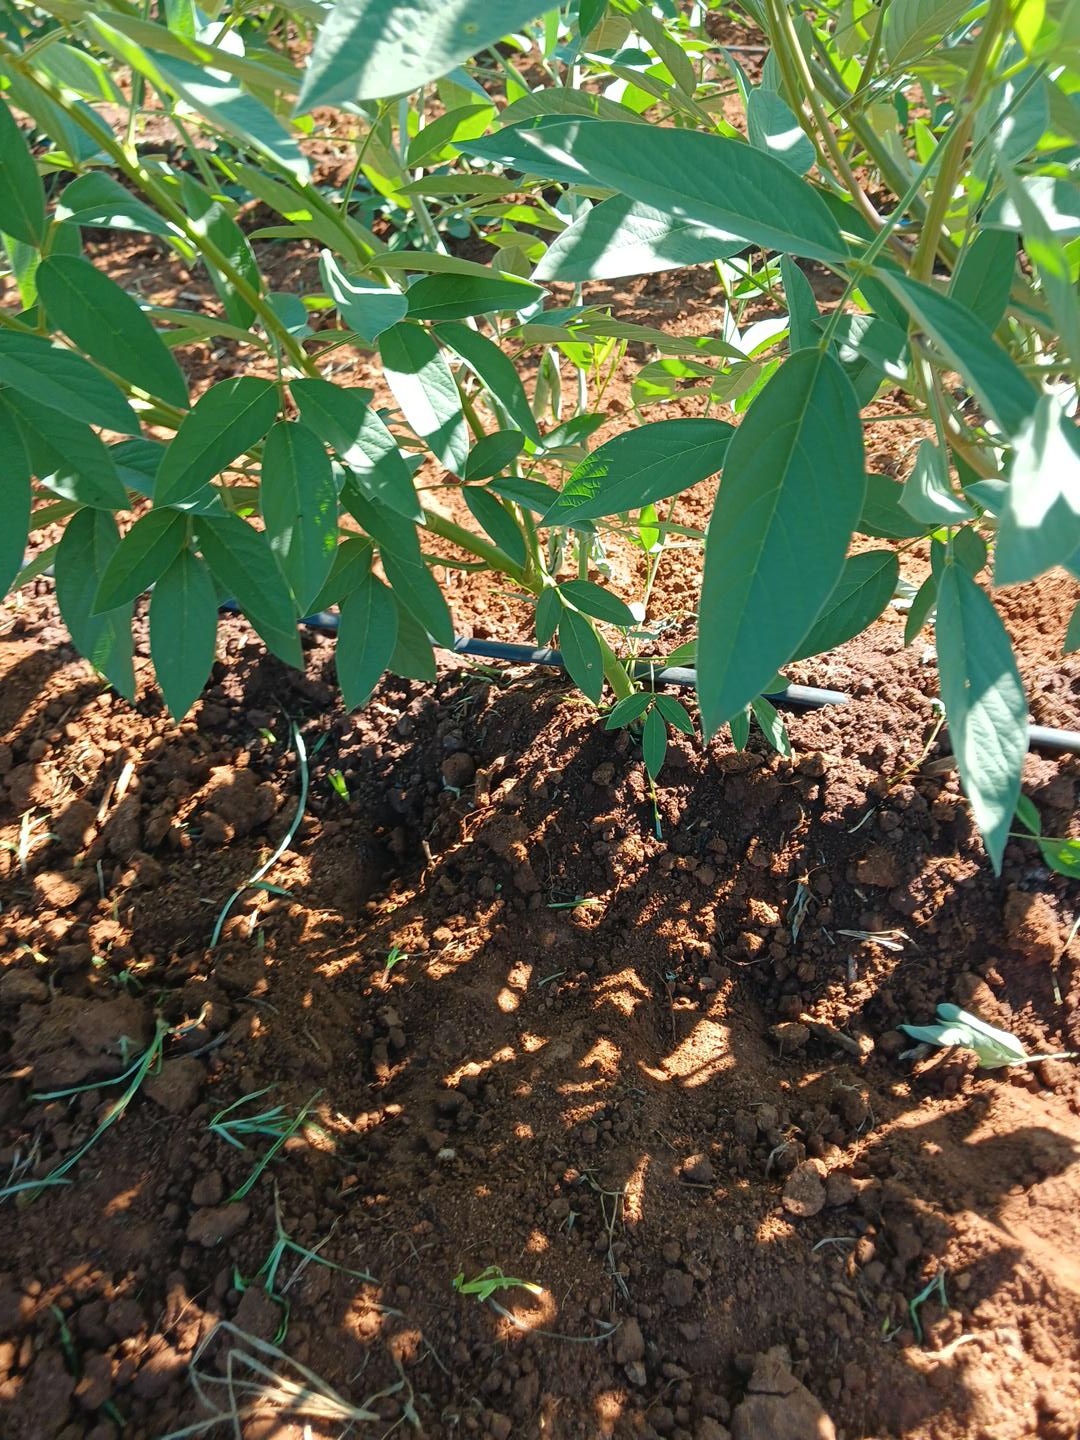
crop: pigeonpea
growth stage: vegetative
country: Kenya
